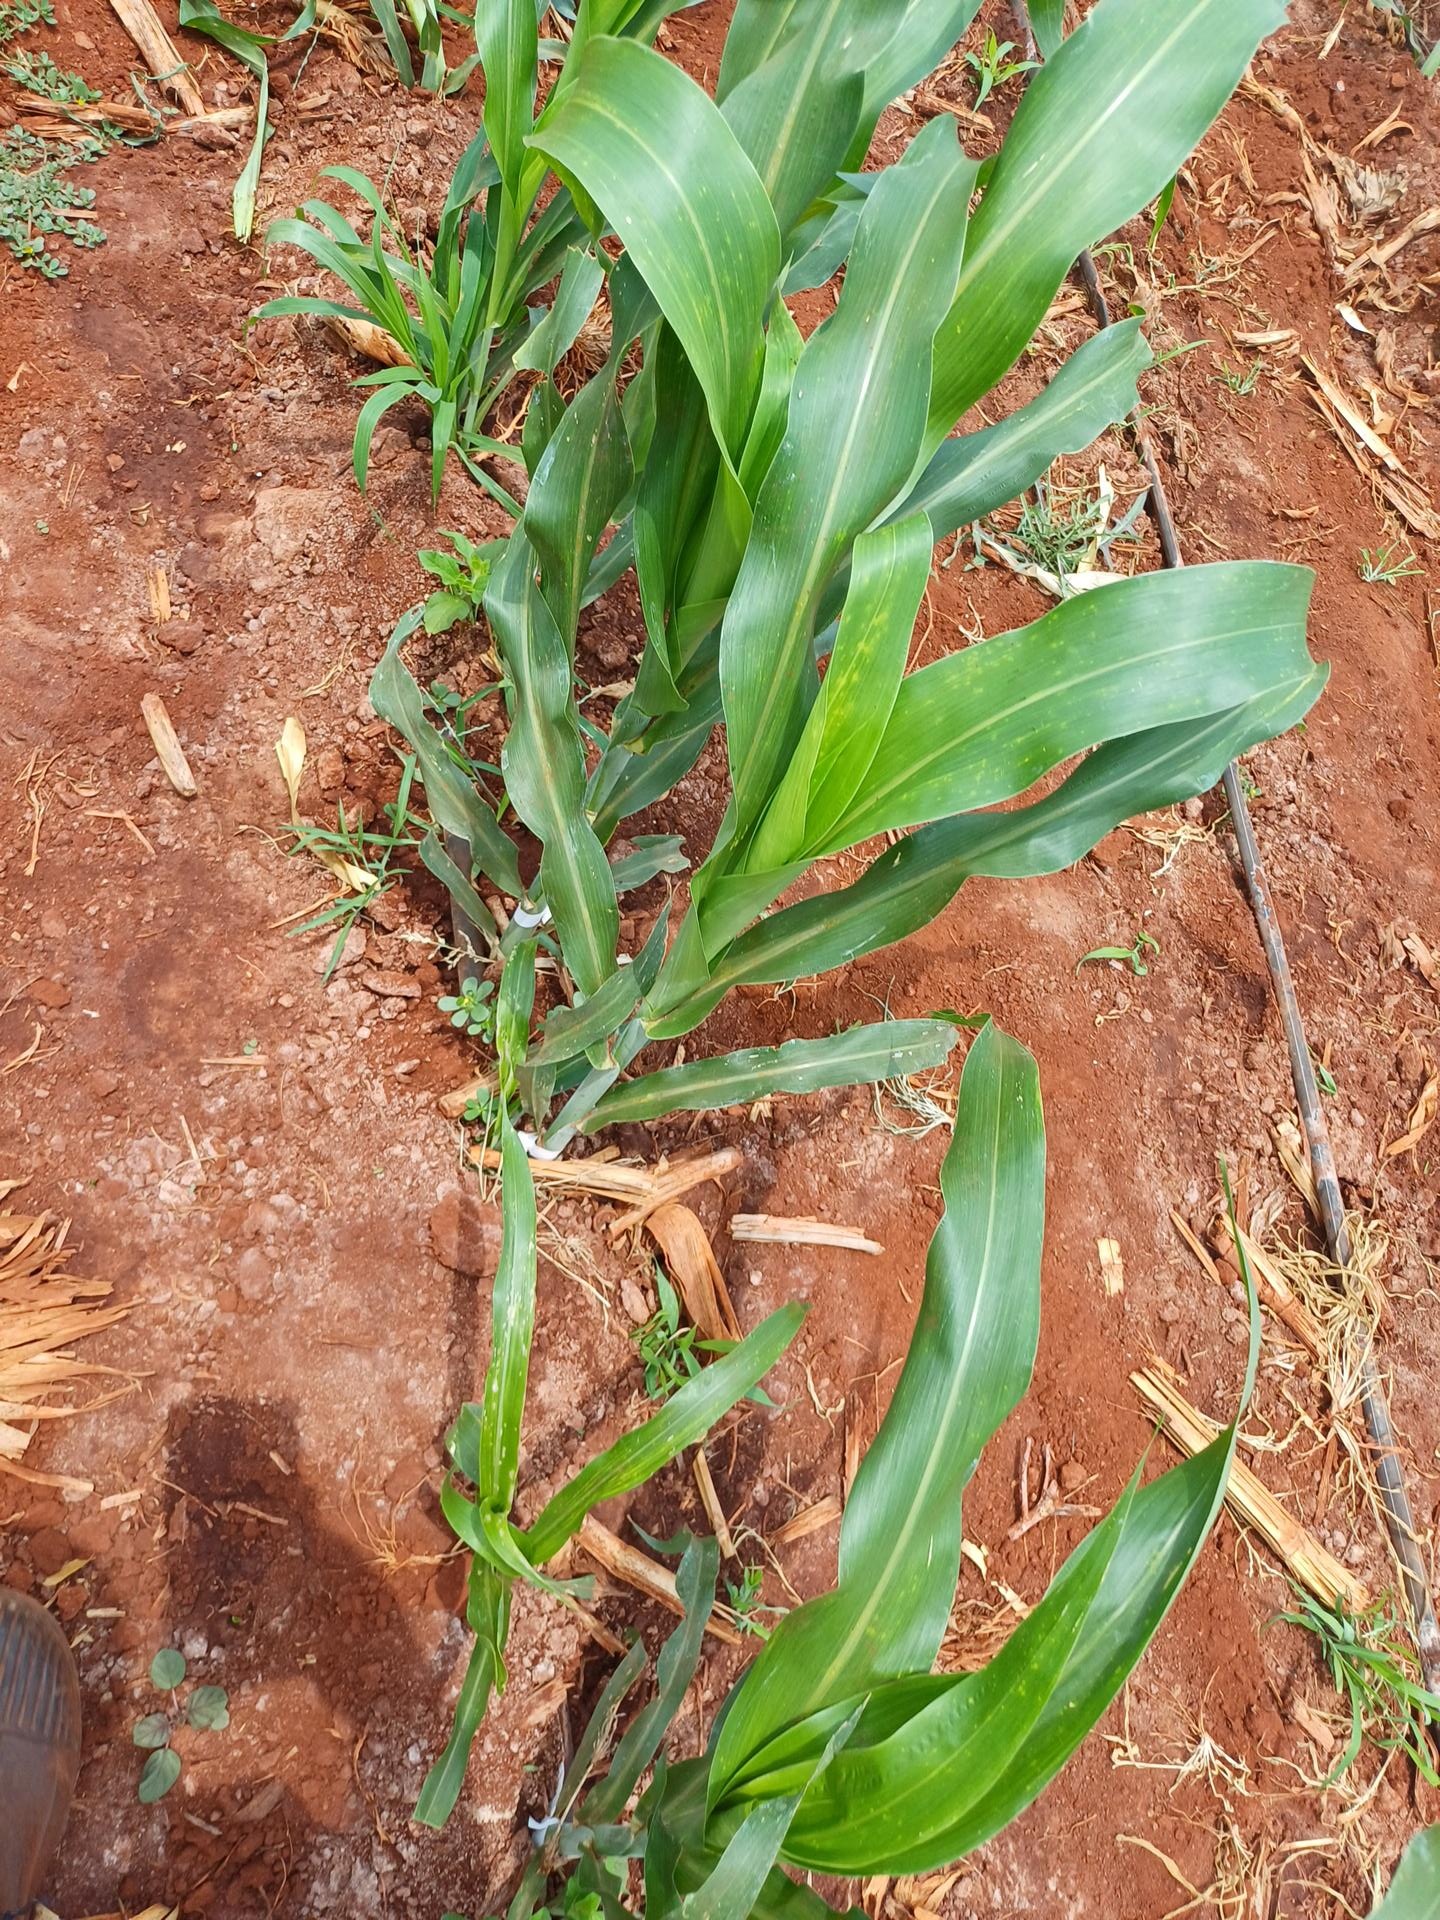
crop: sorghum
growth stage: vegetative
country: Kenya
